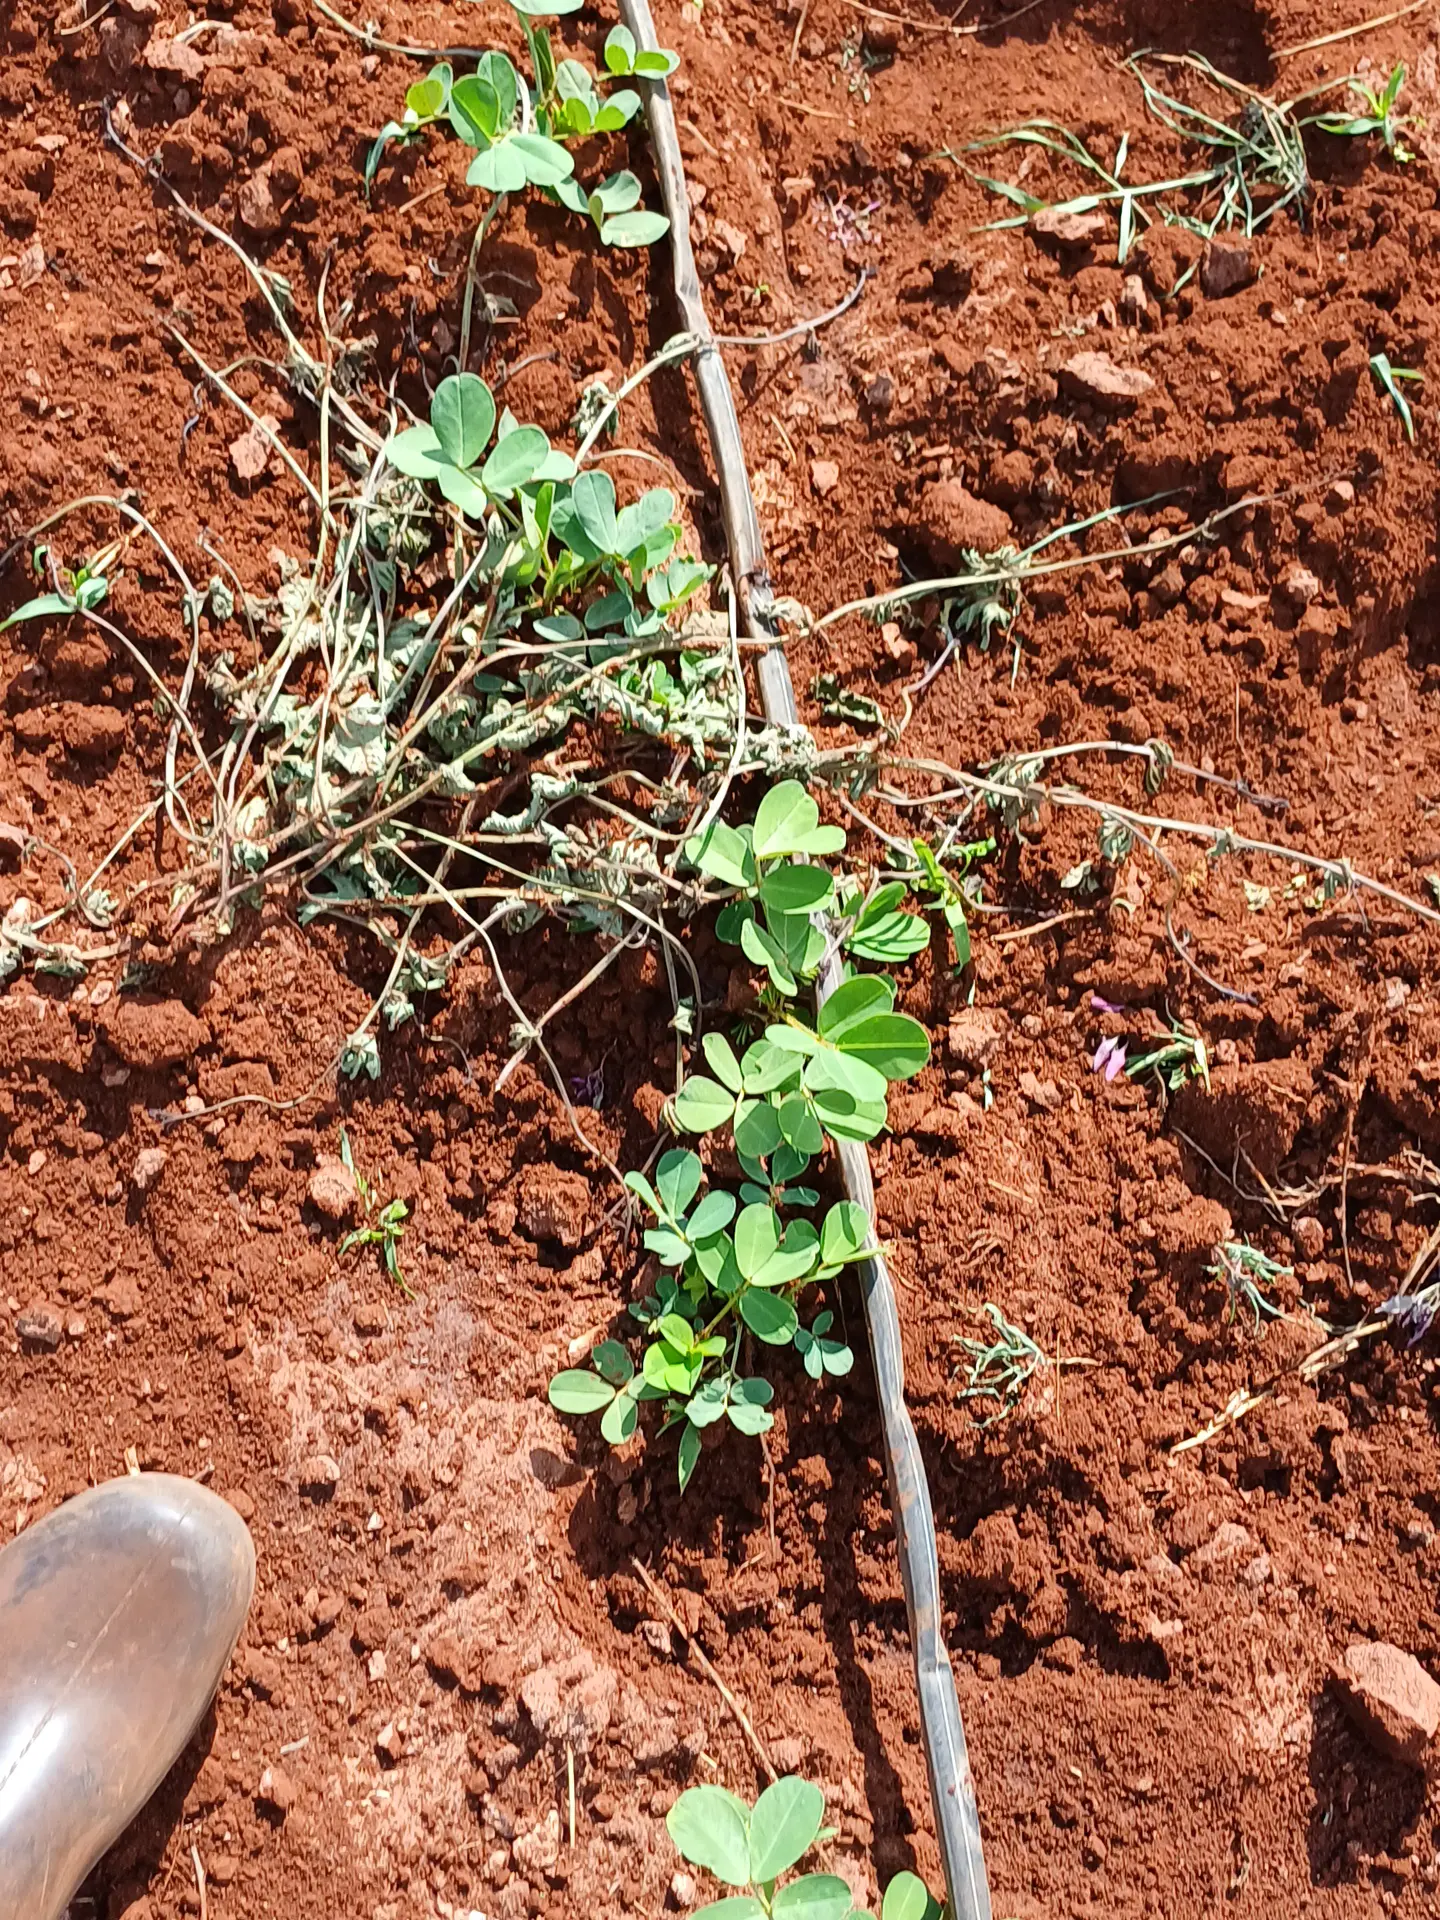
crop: groundnut
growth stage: vegetative
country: Kenya
